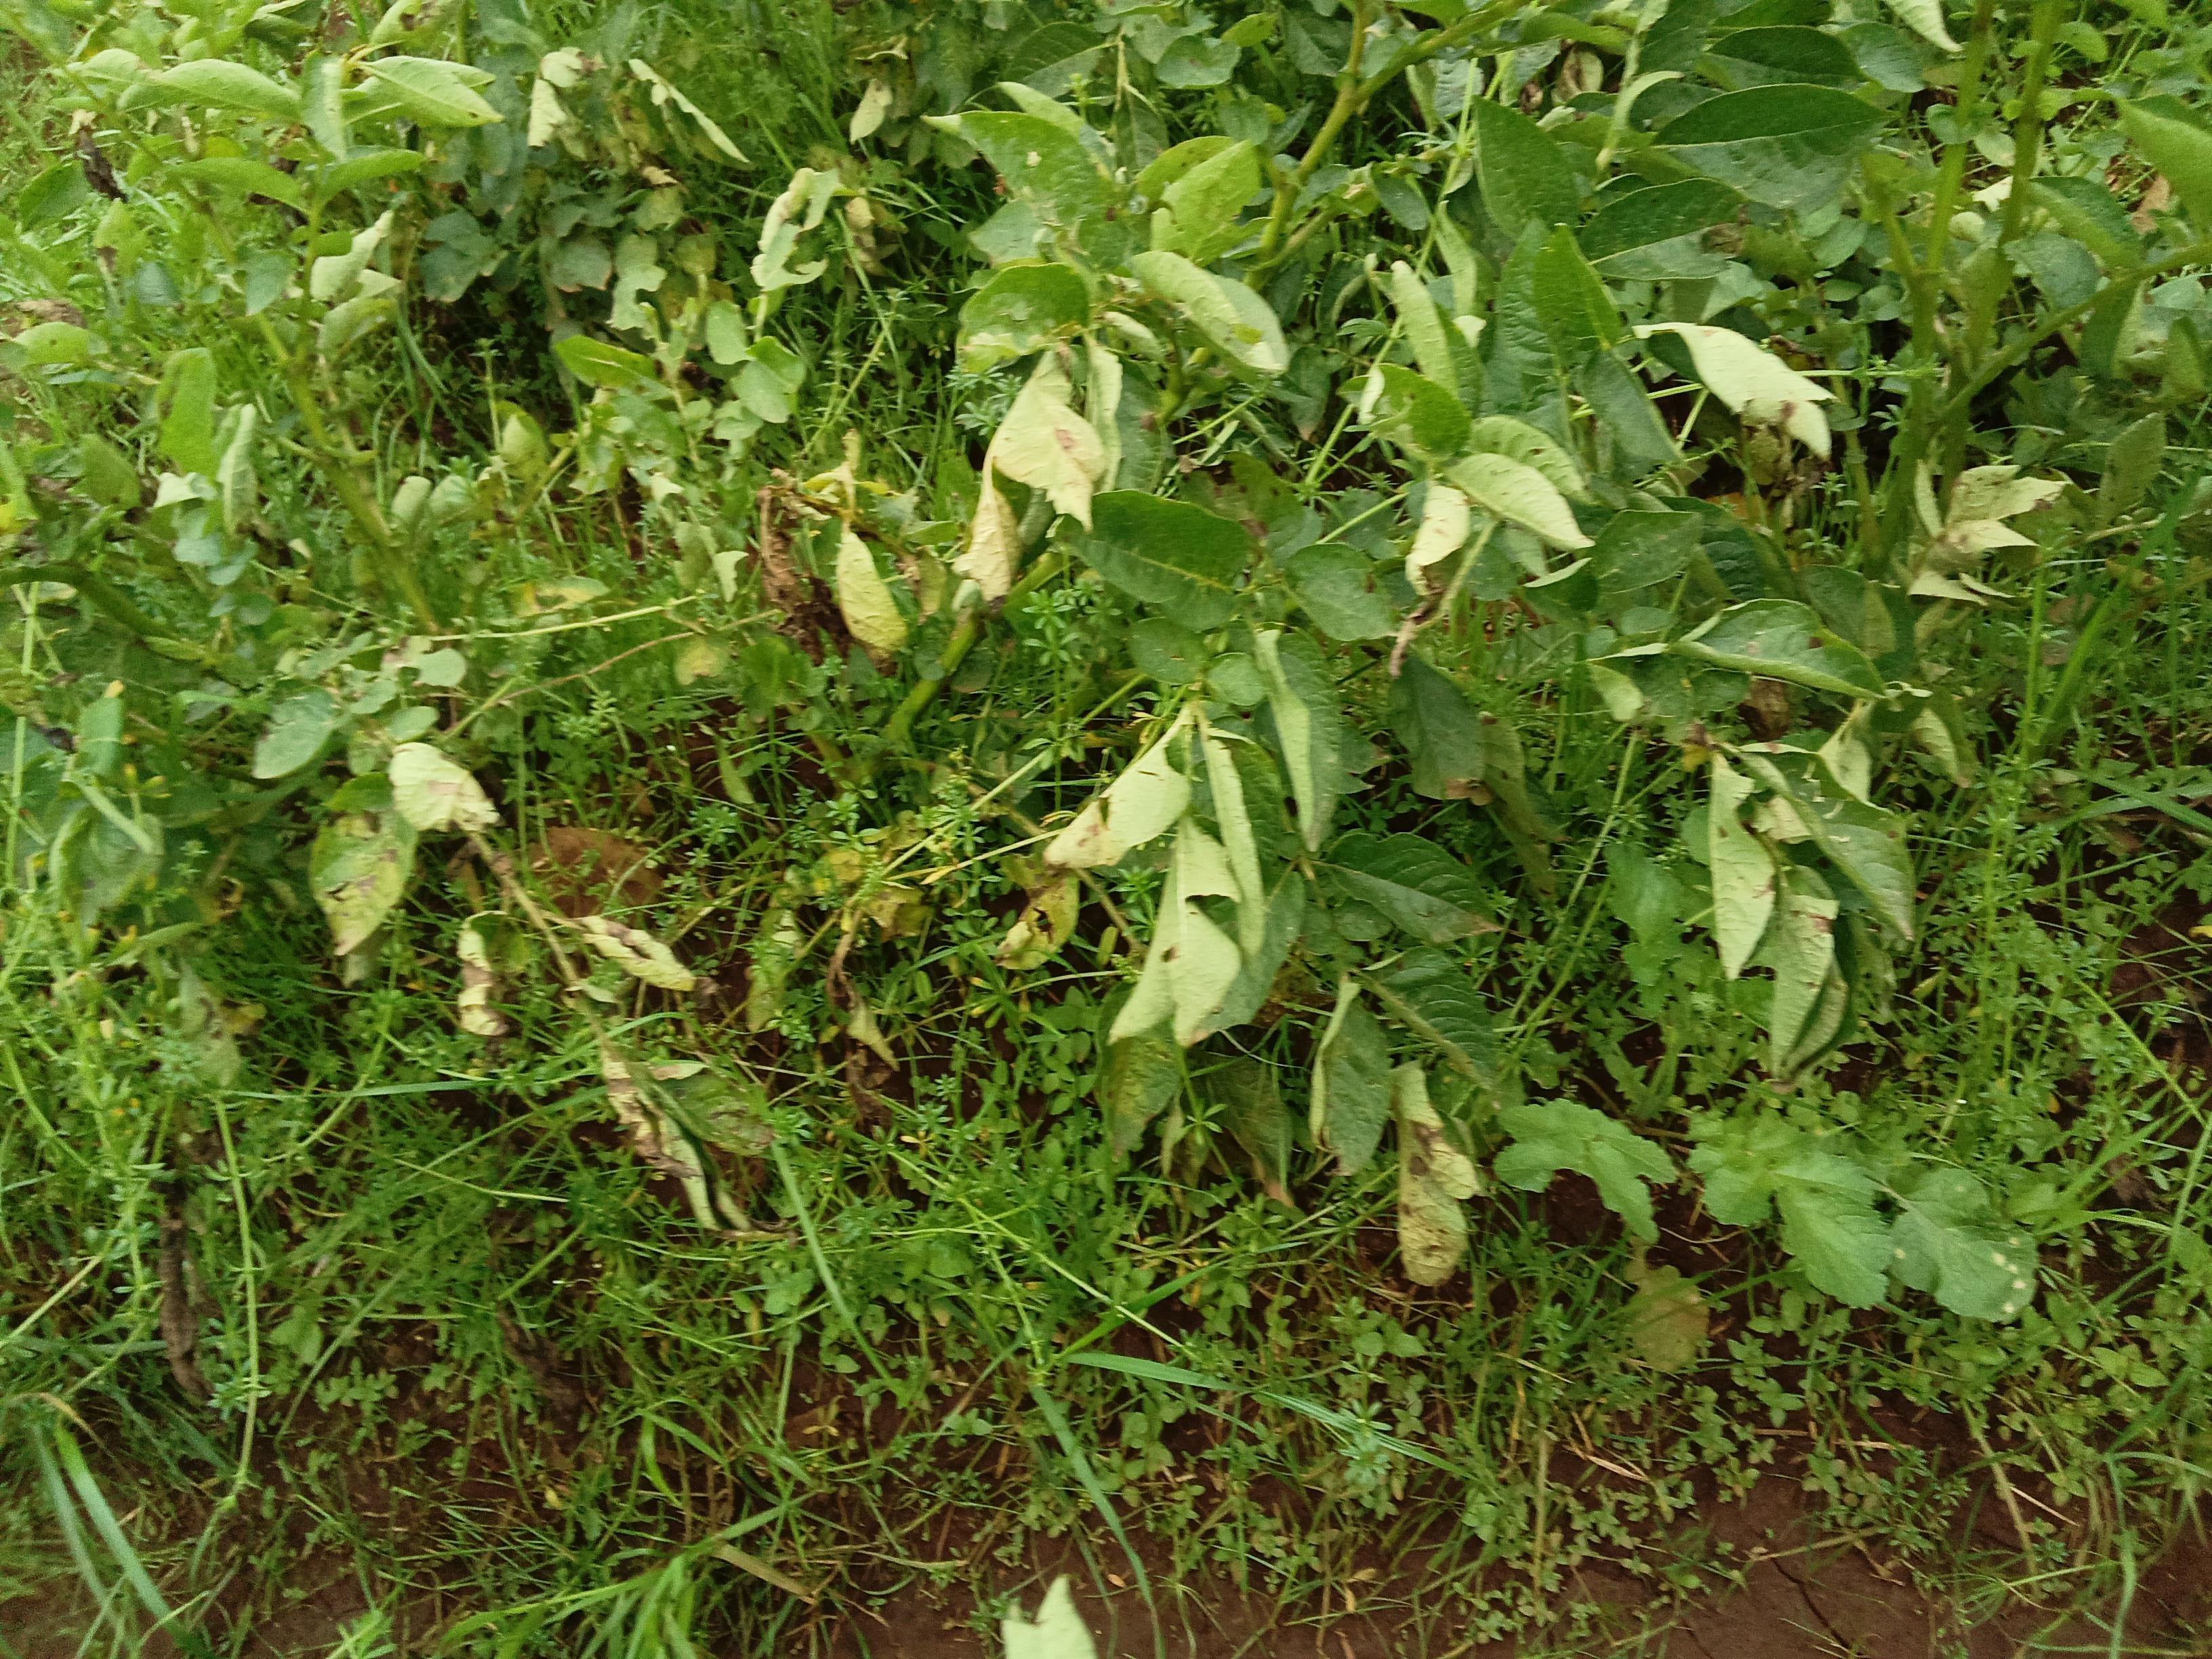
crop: potato
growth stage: maturity
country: Kenya
